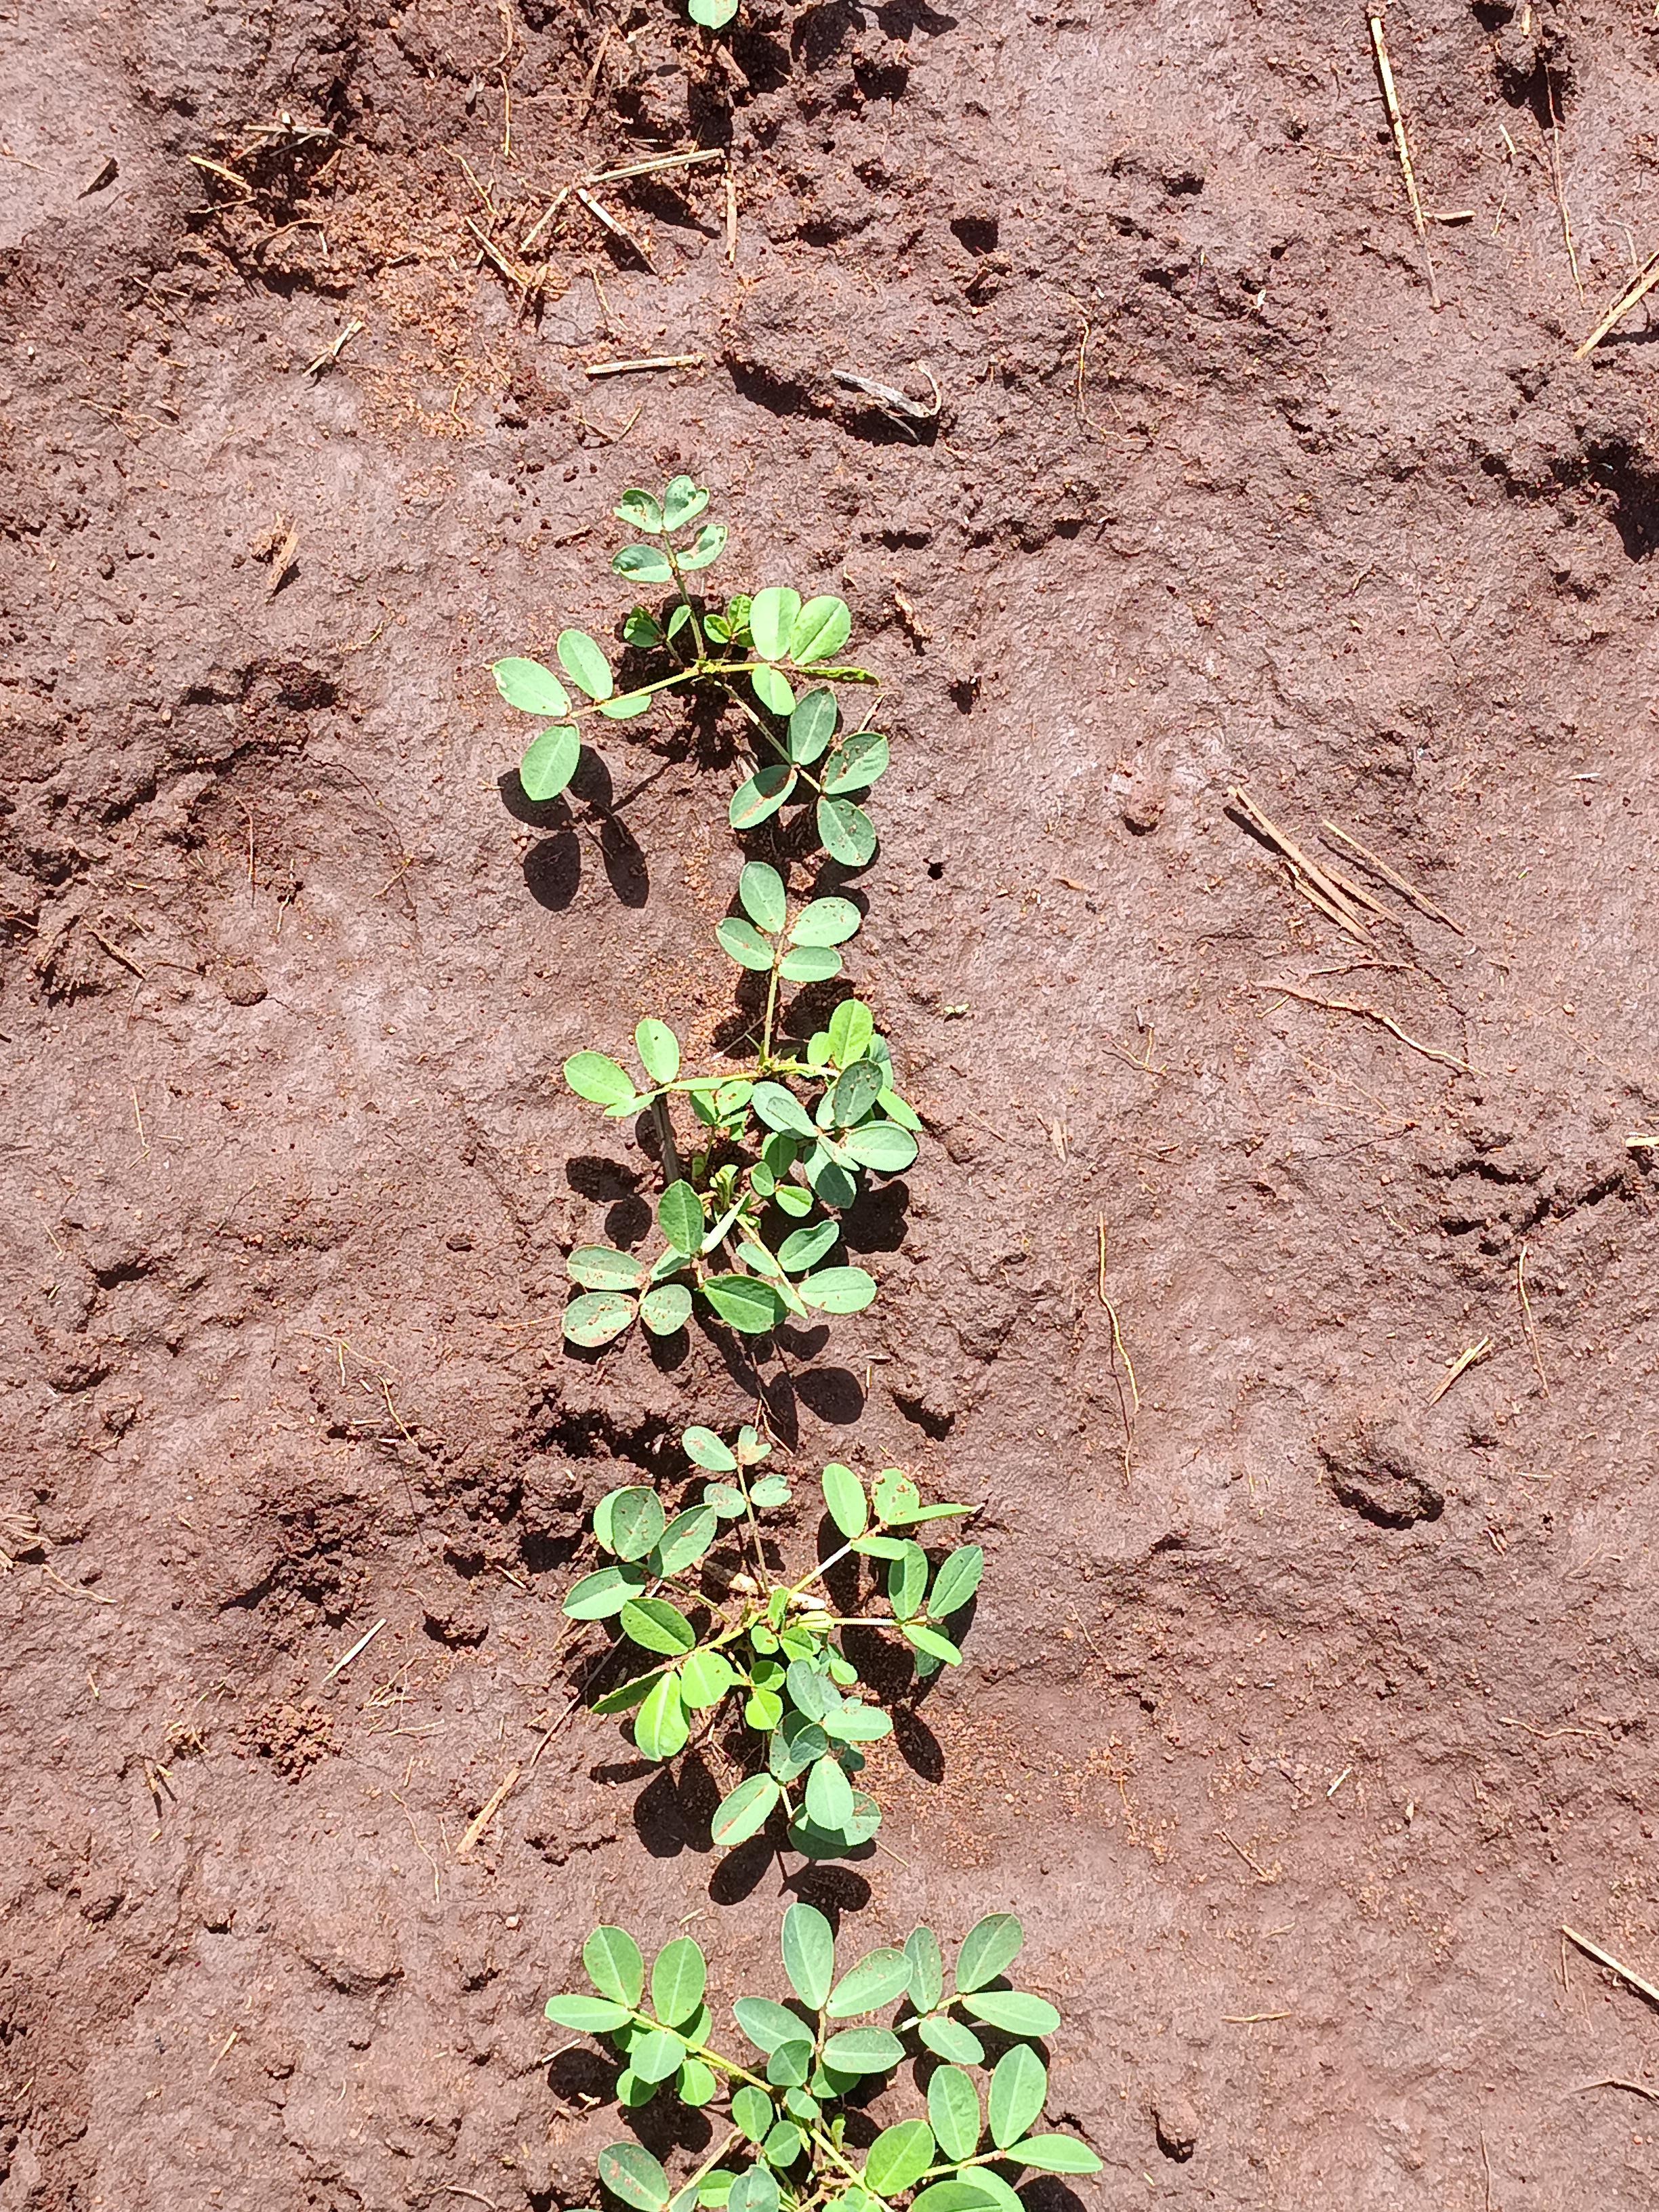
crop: groundnut
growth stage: vegetative
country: Kenya
